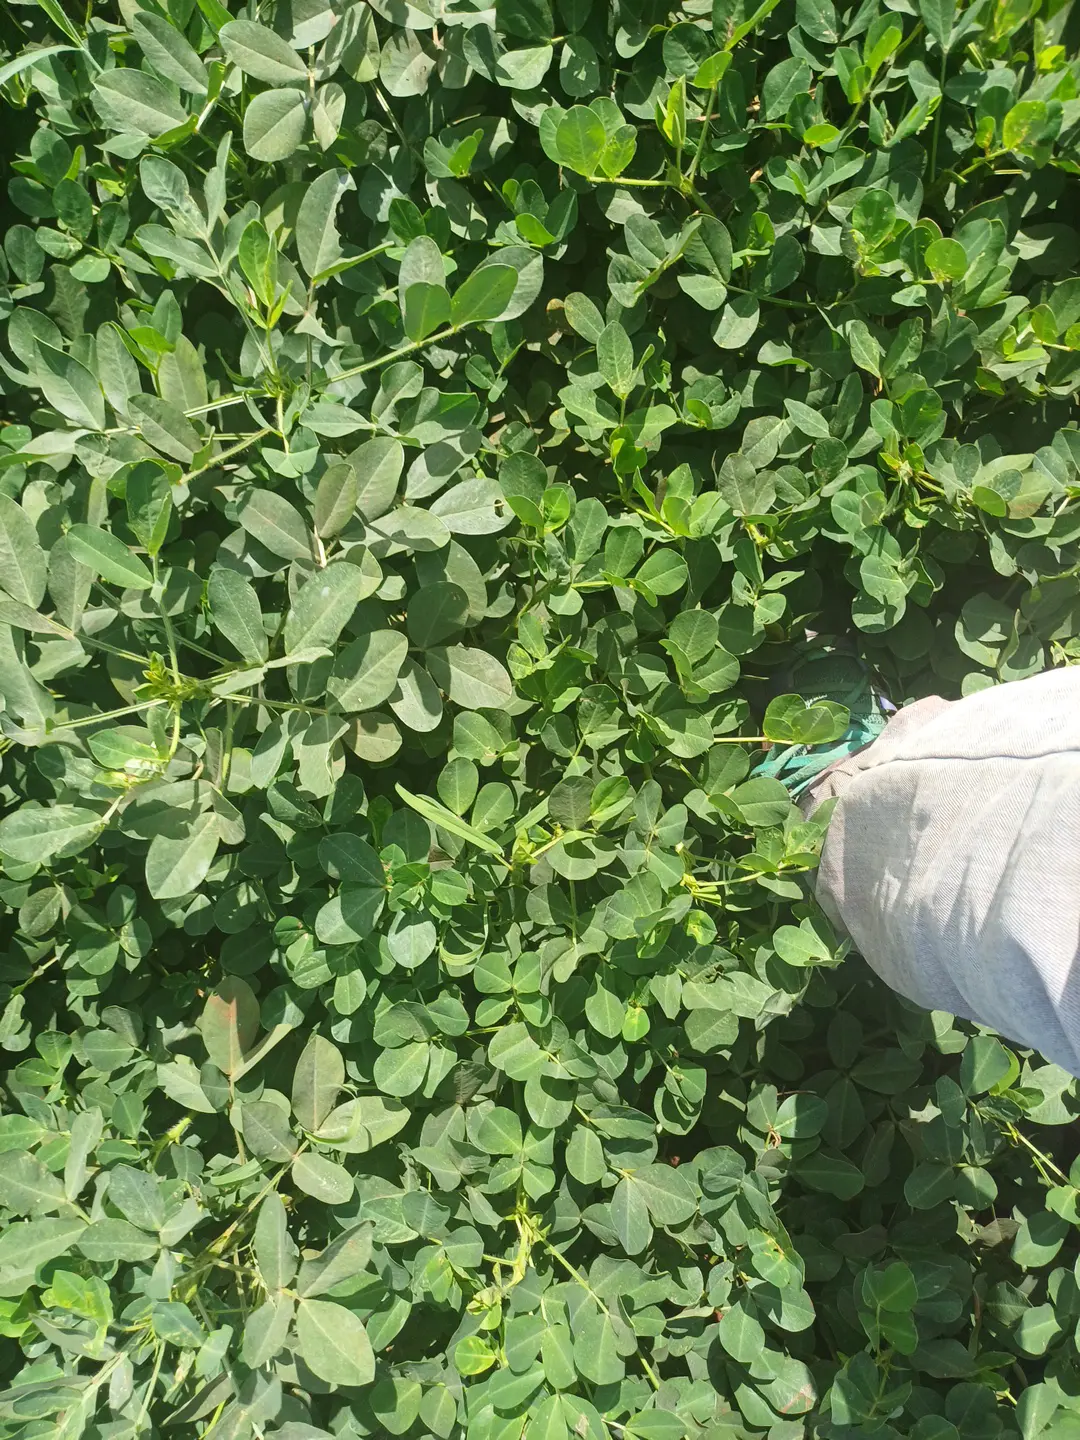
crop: groundnut
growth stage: pegging
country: Kenya
